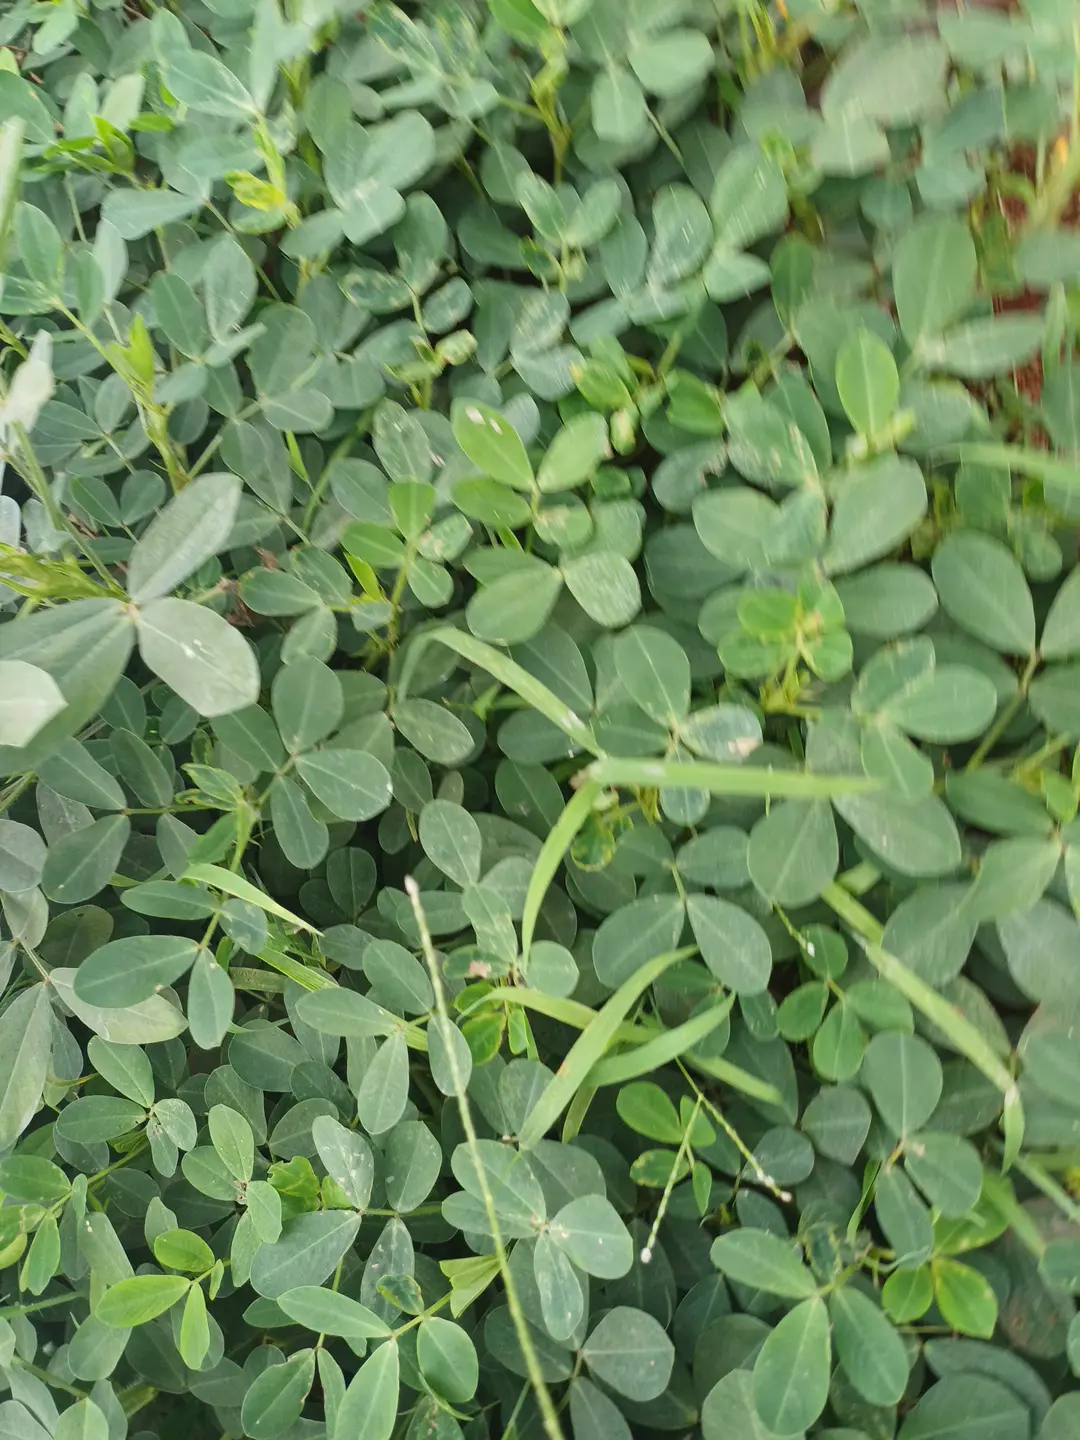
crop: groundnut
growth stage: pegging
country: Kenya
